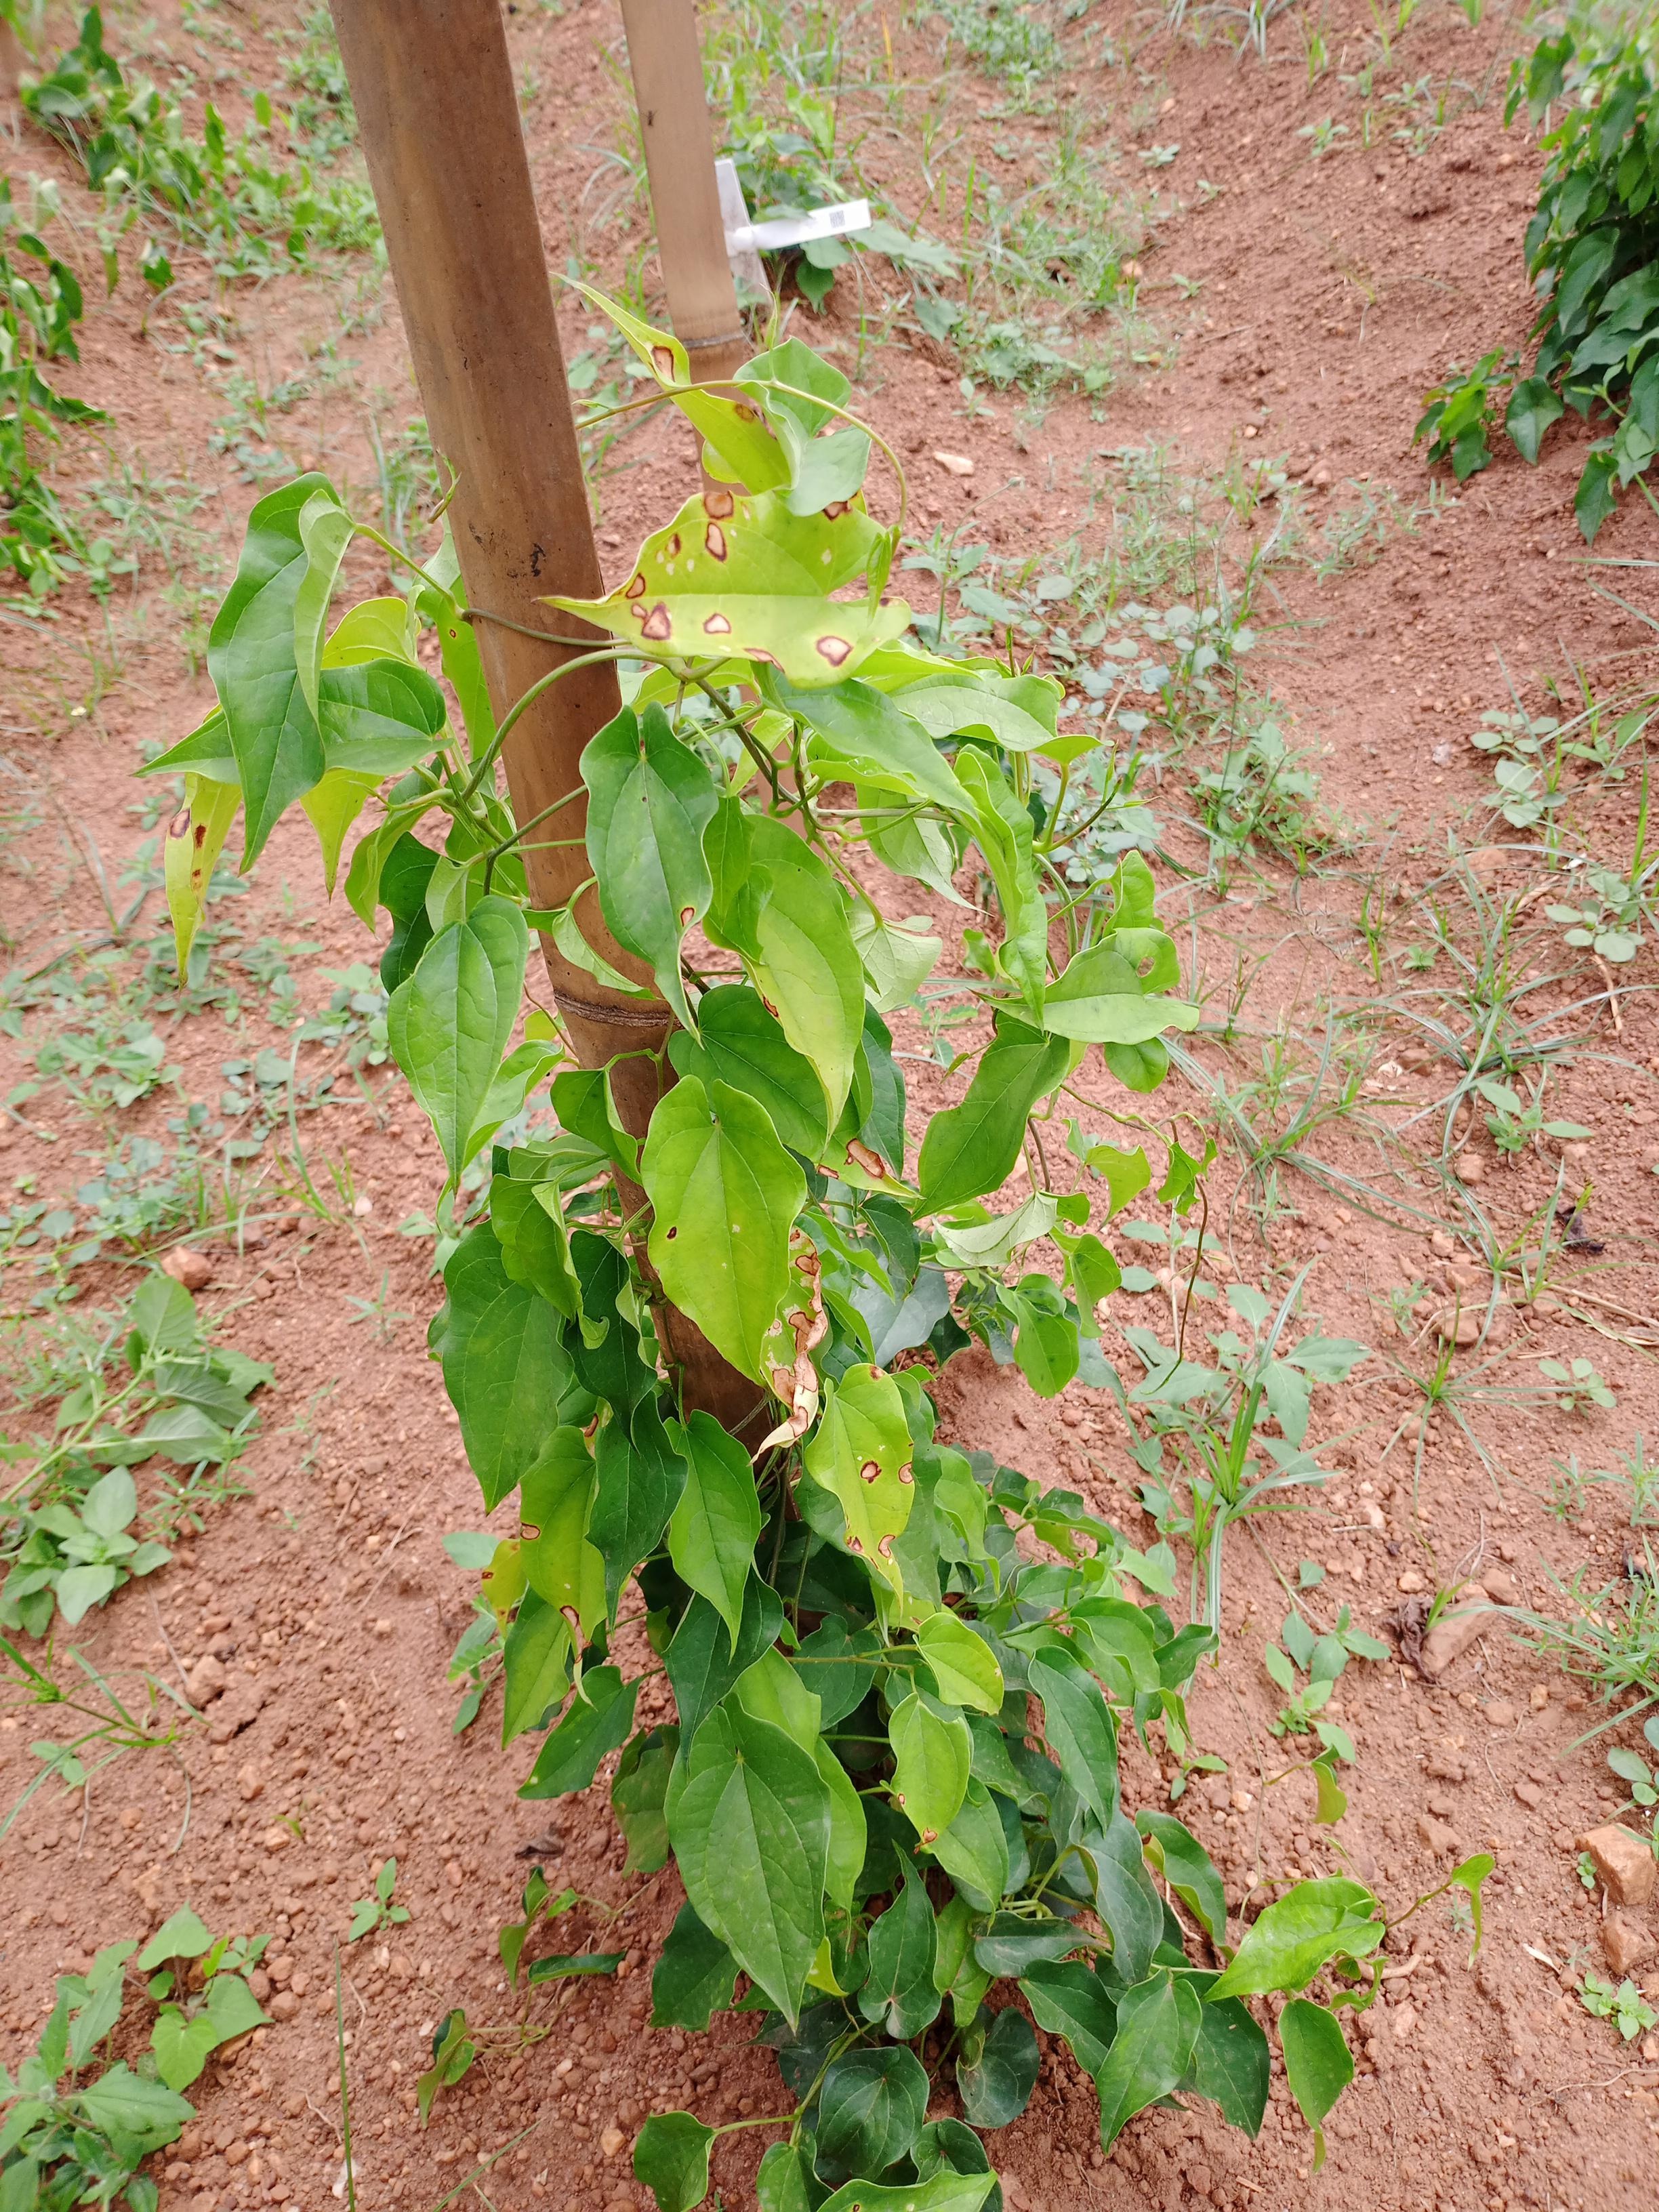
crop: yam
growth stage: vegetative
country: Nigeria
